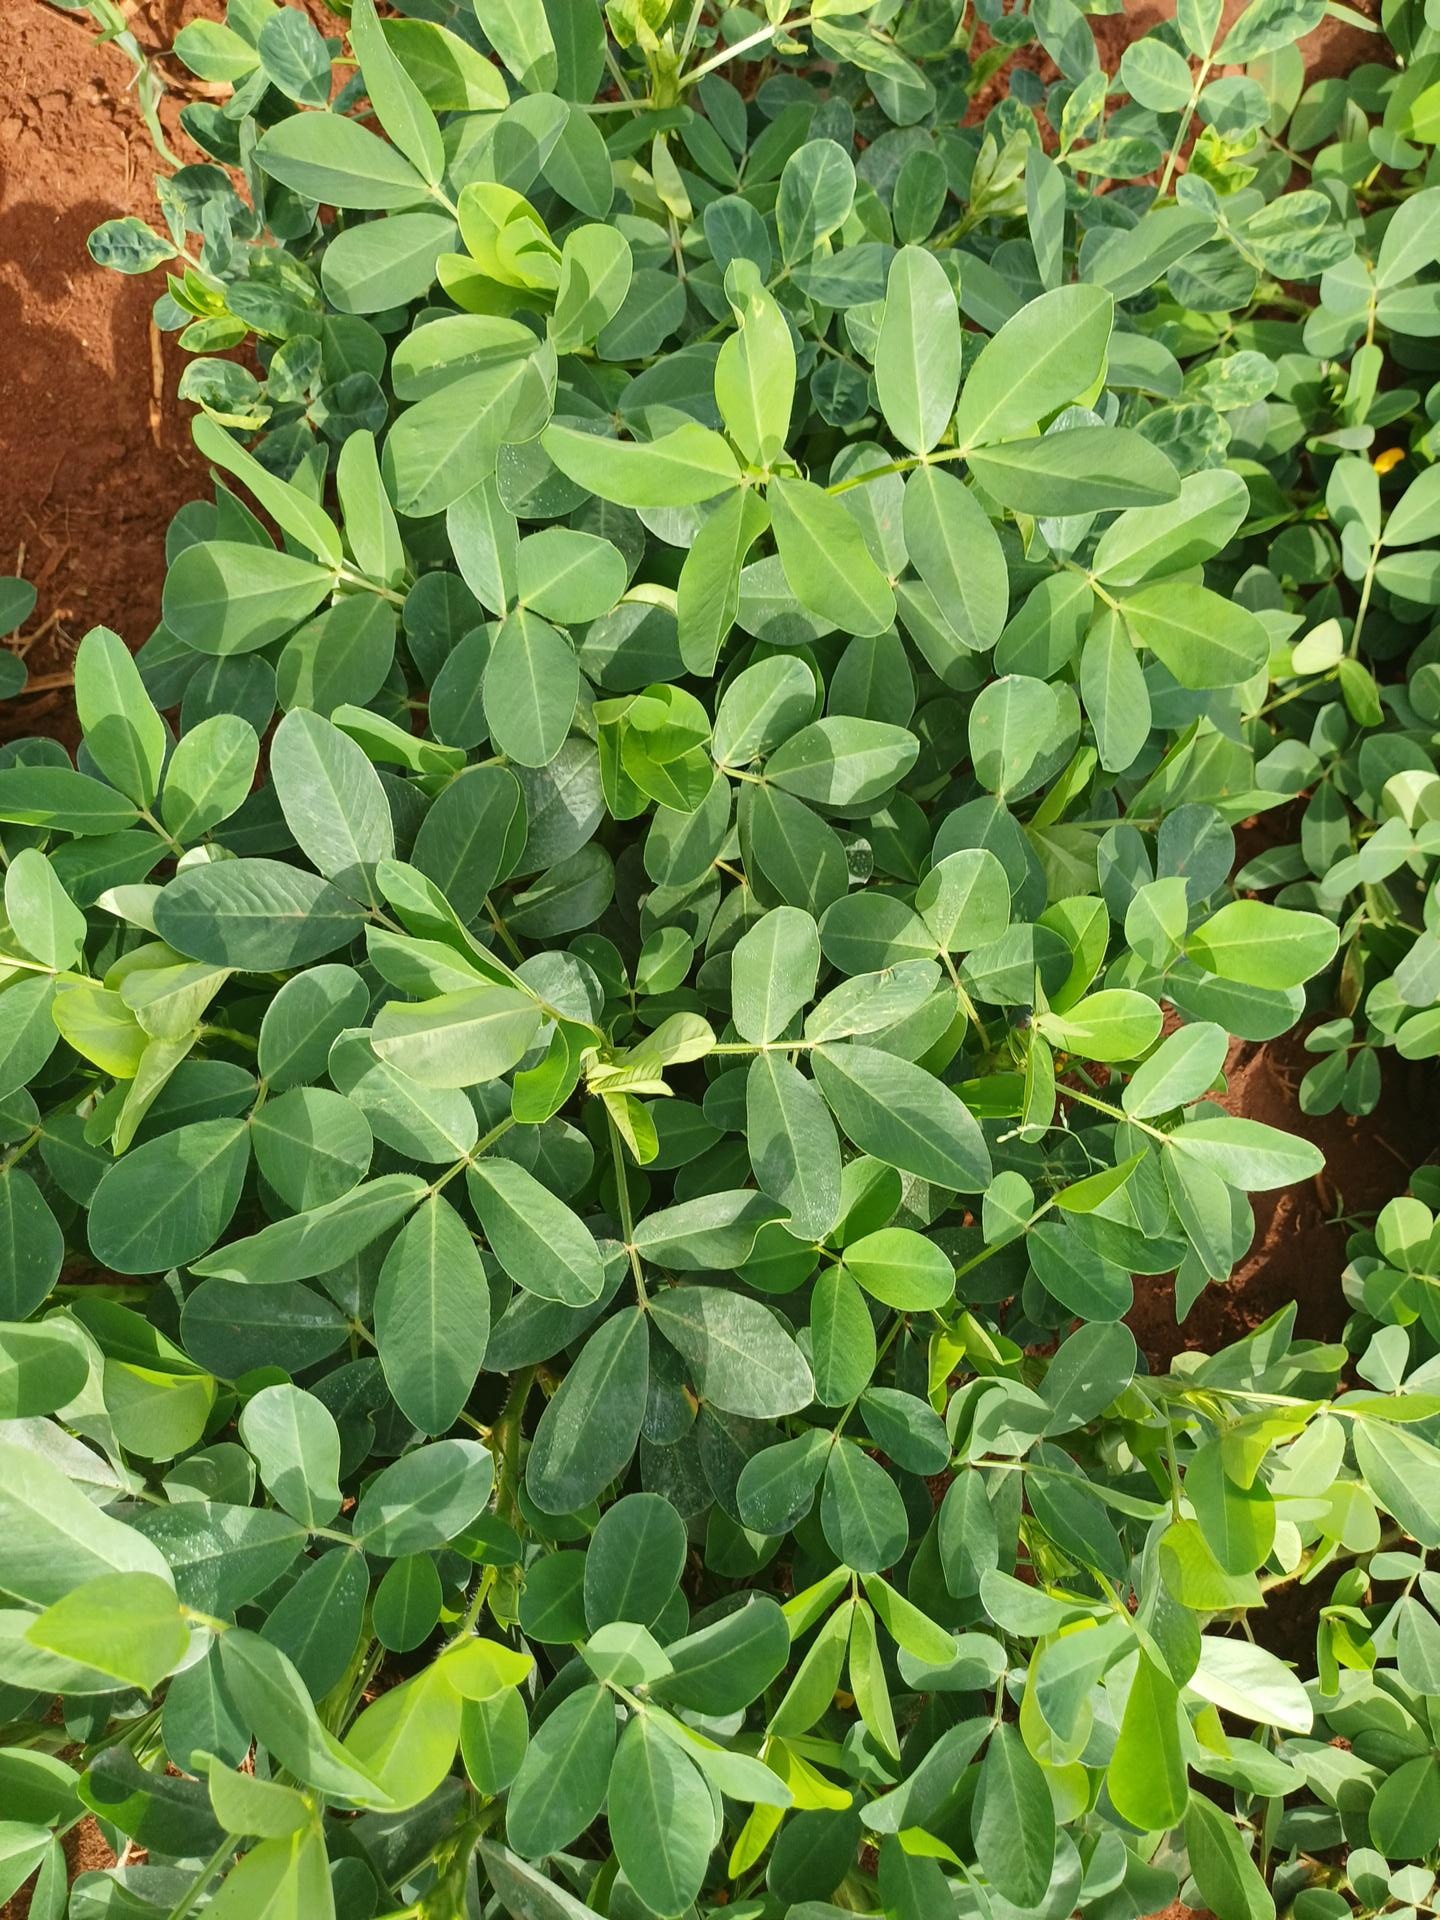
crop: groundnut
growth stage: flowering
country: Kenya
